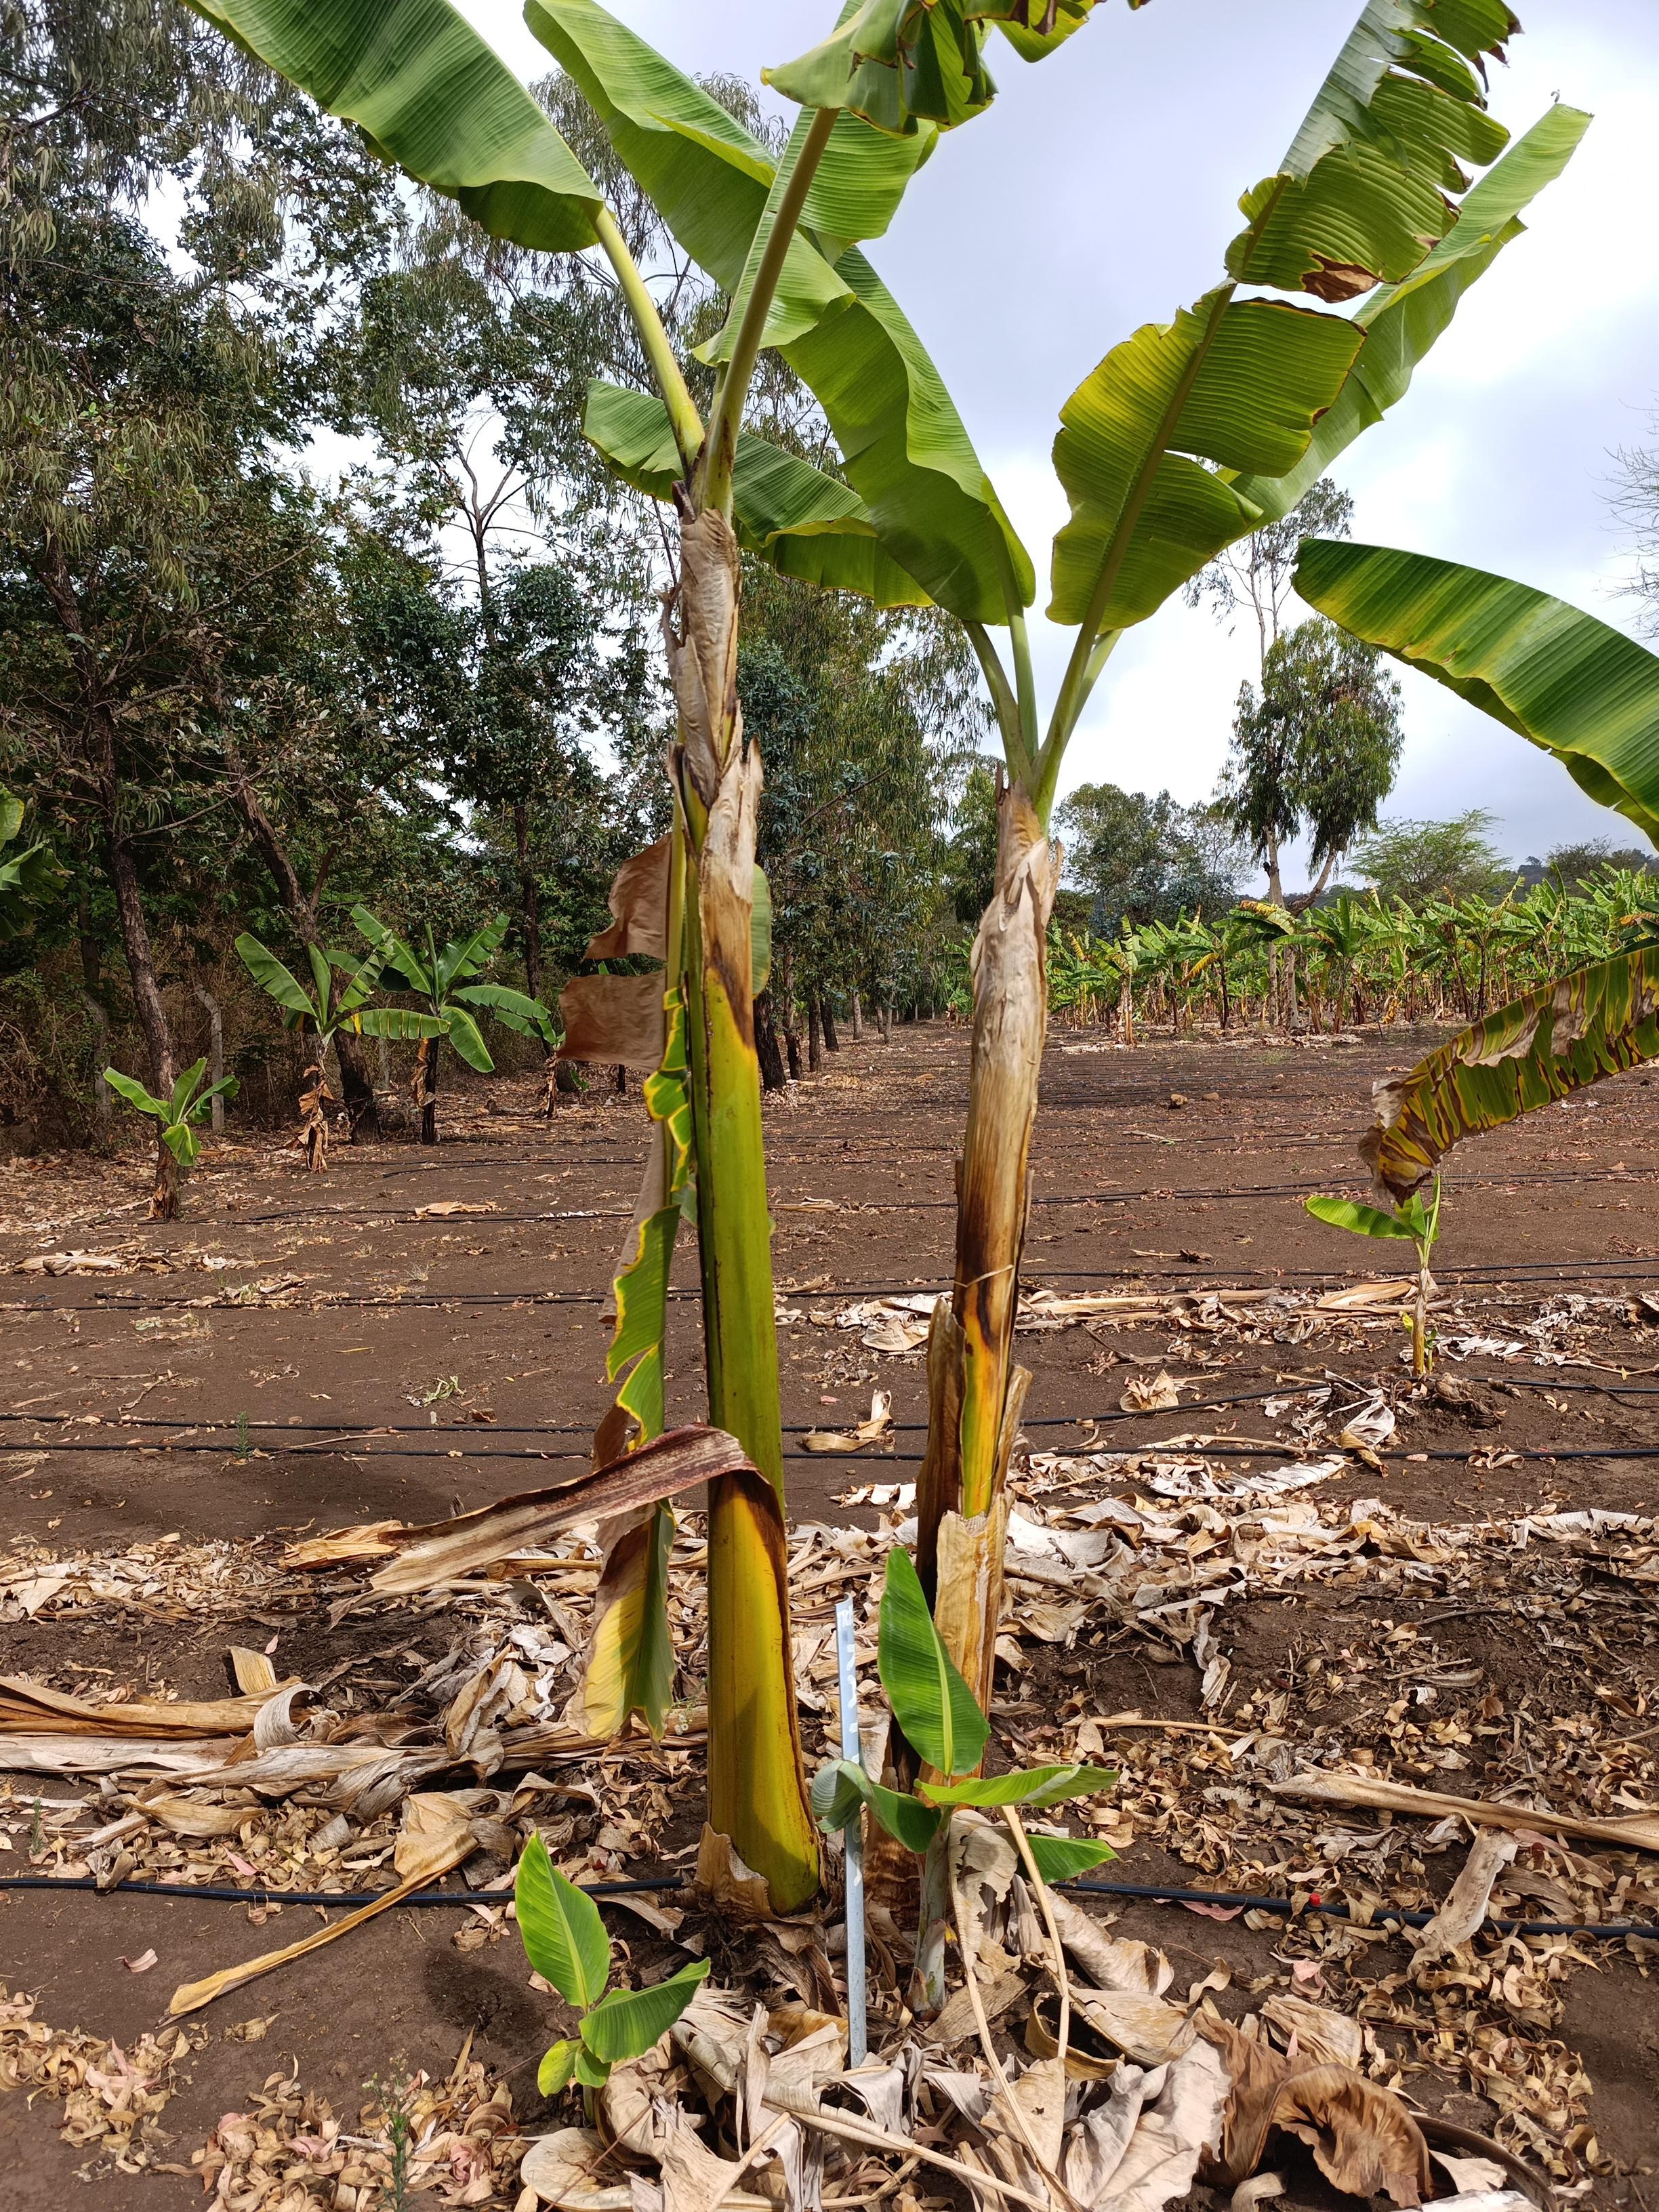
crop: banana
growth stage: vegetative
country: Tanzania
